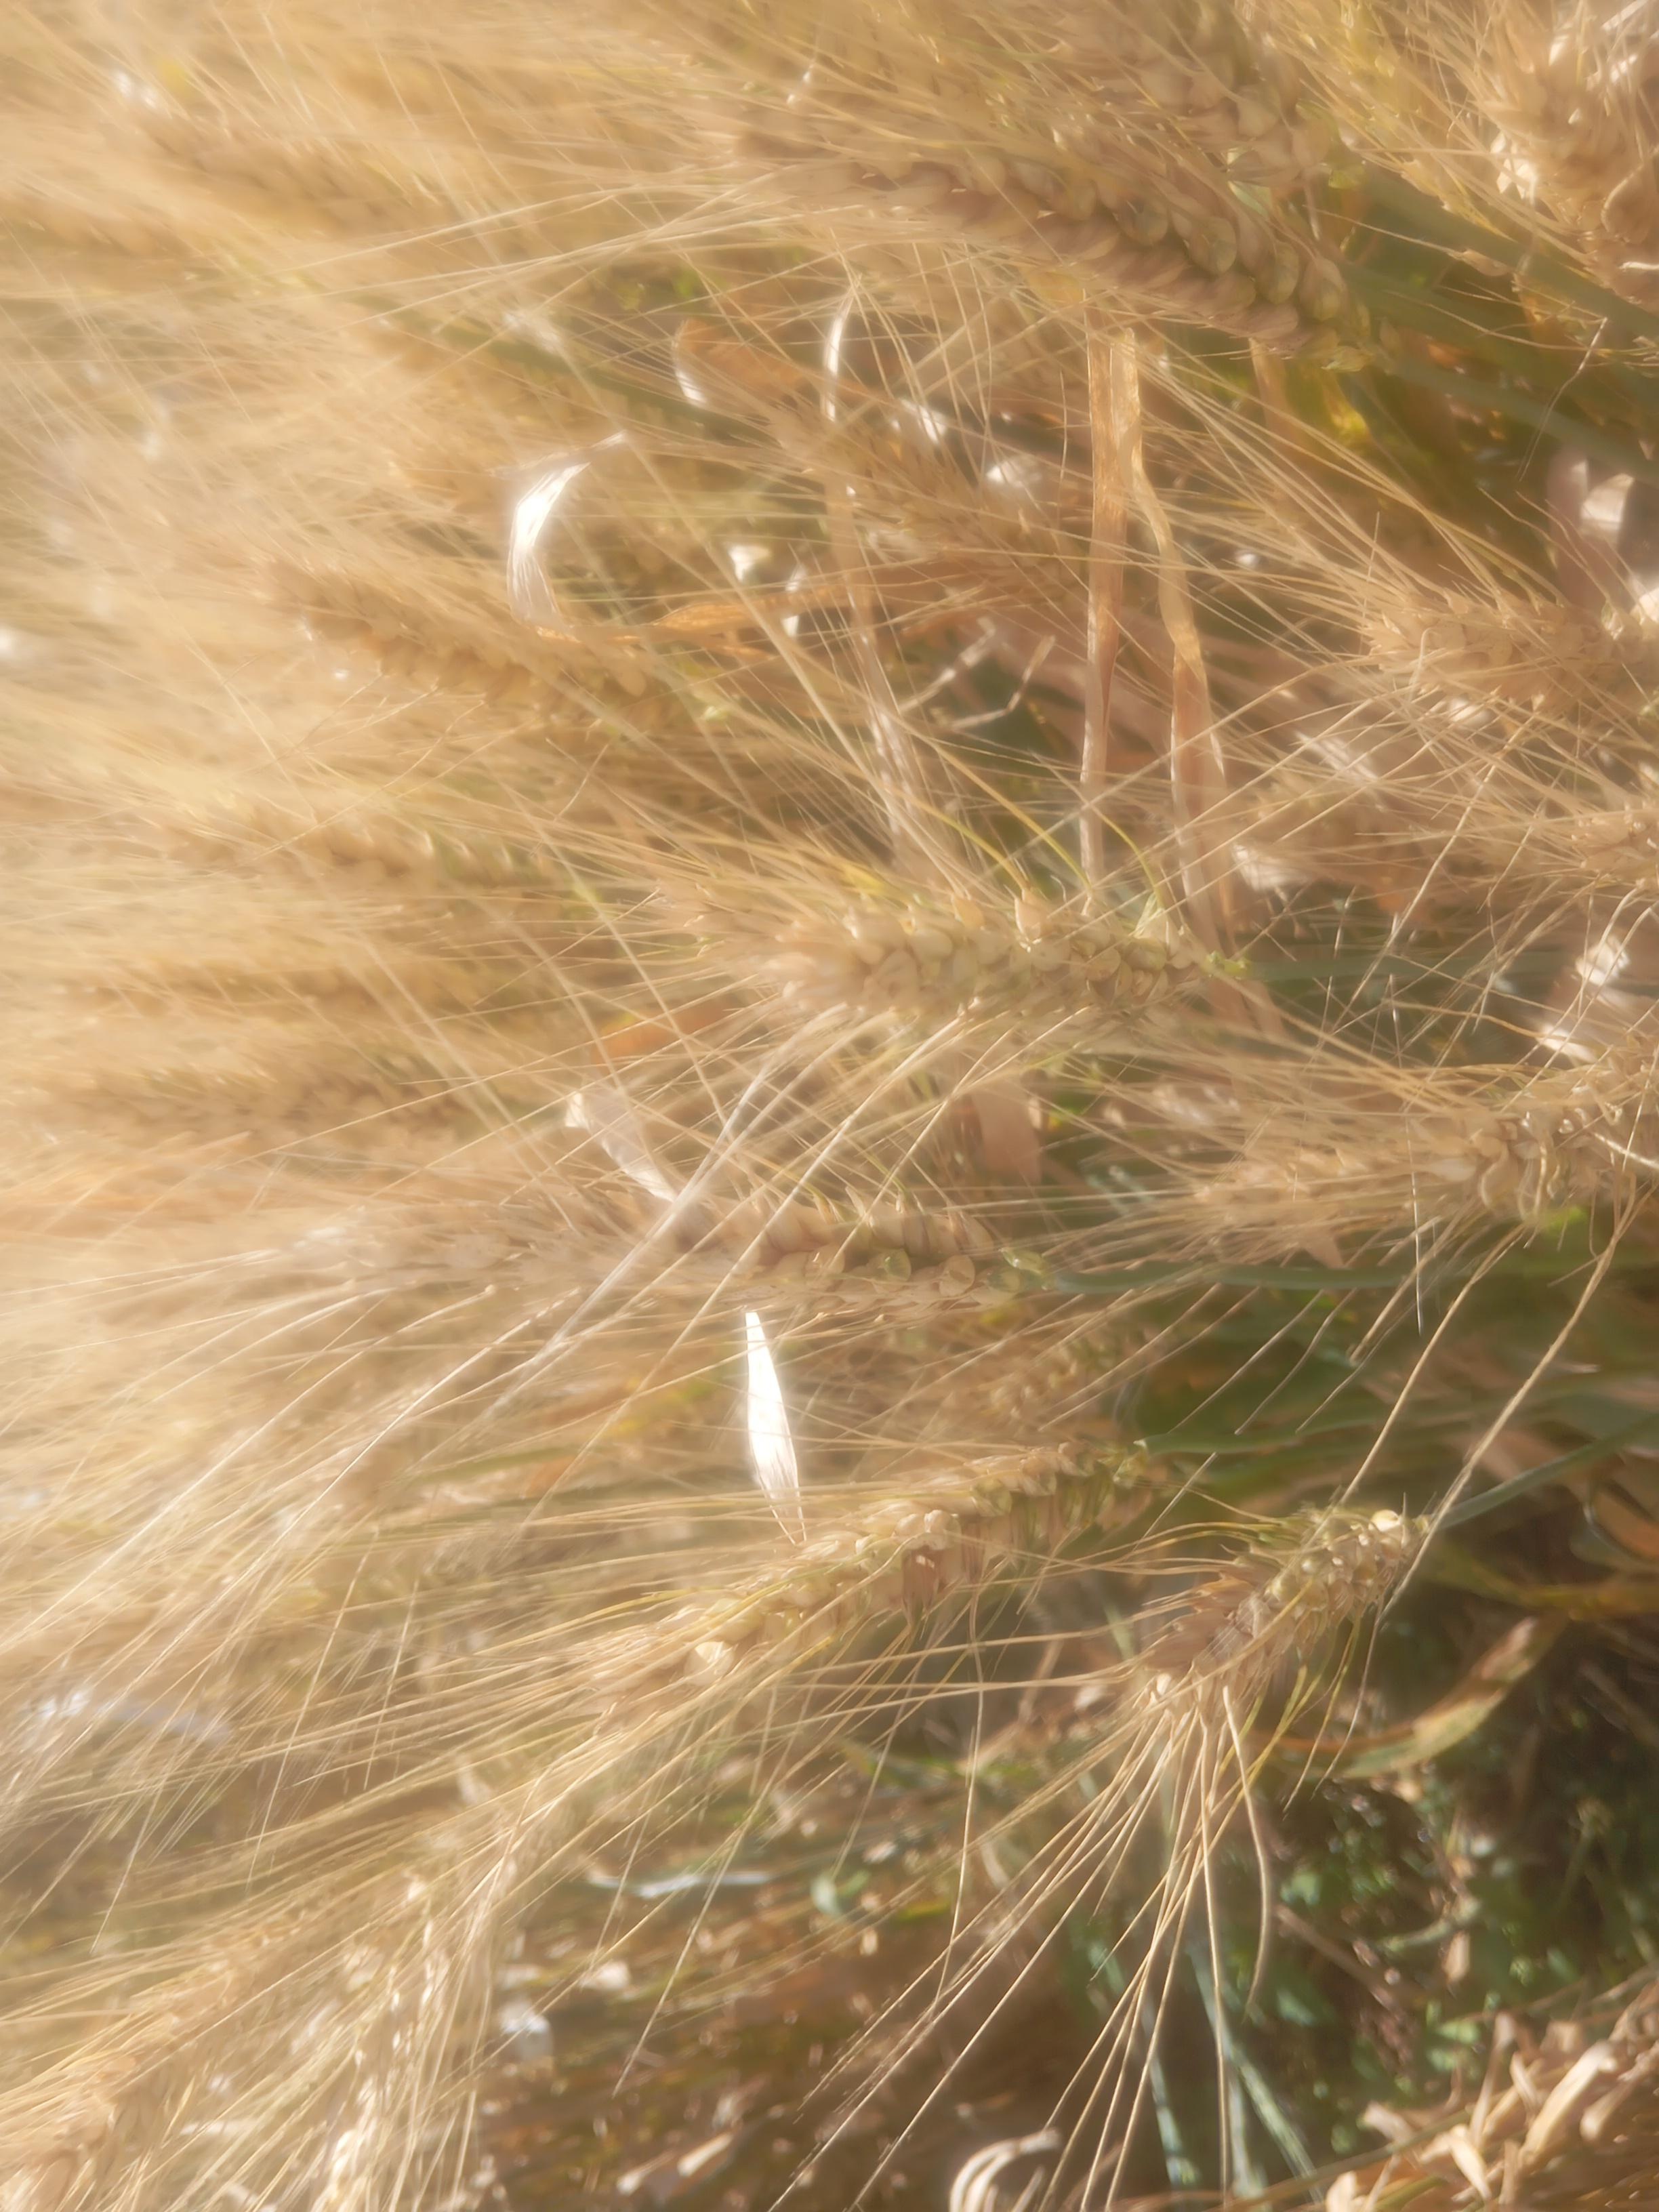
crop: wheat
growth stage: maturity
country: Kenya
